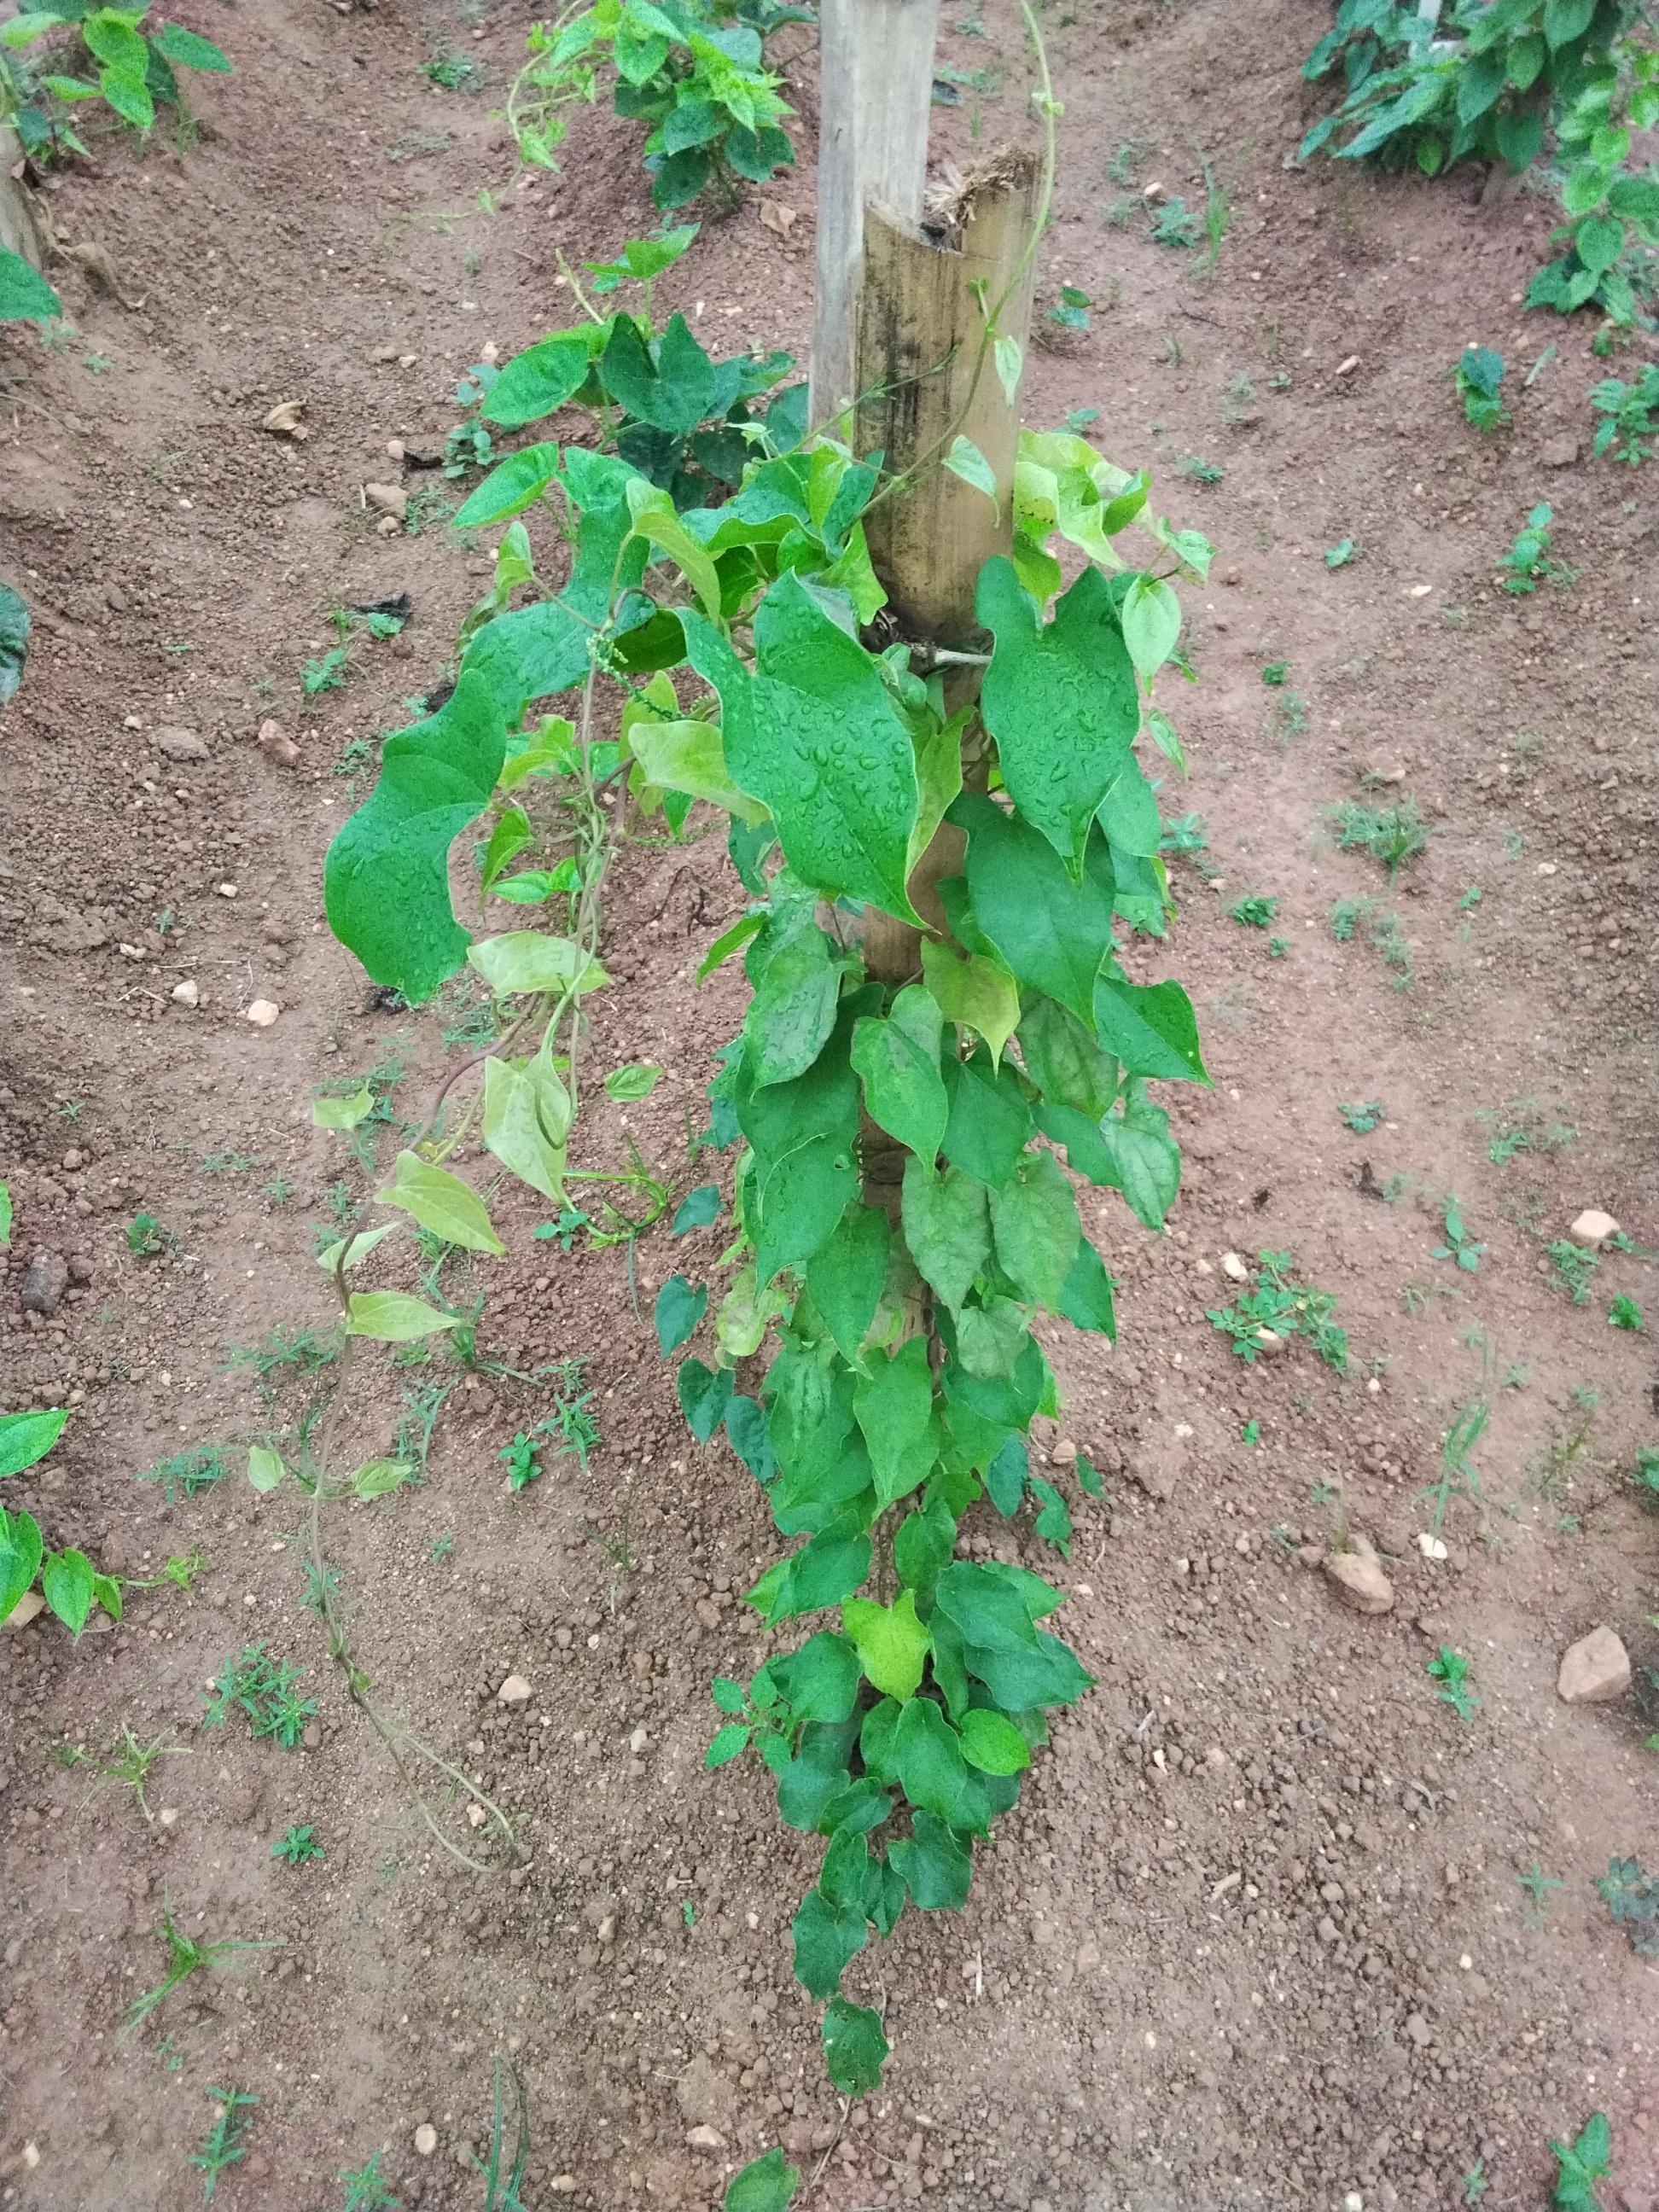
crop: yam
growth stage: vegetative
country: Nigeria
